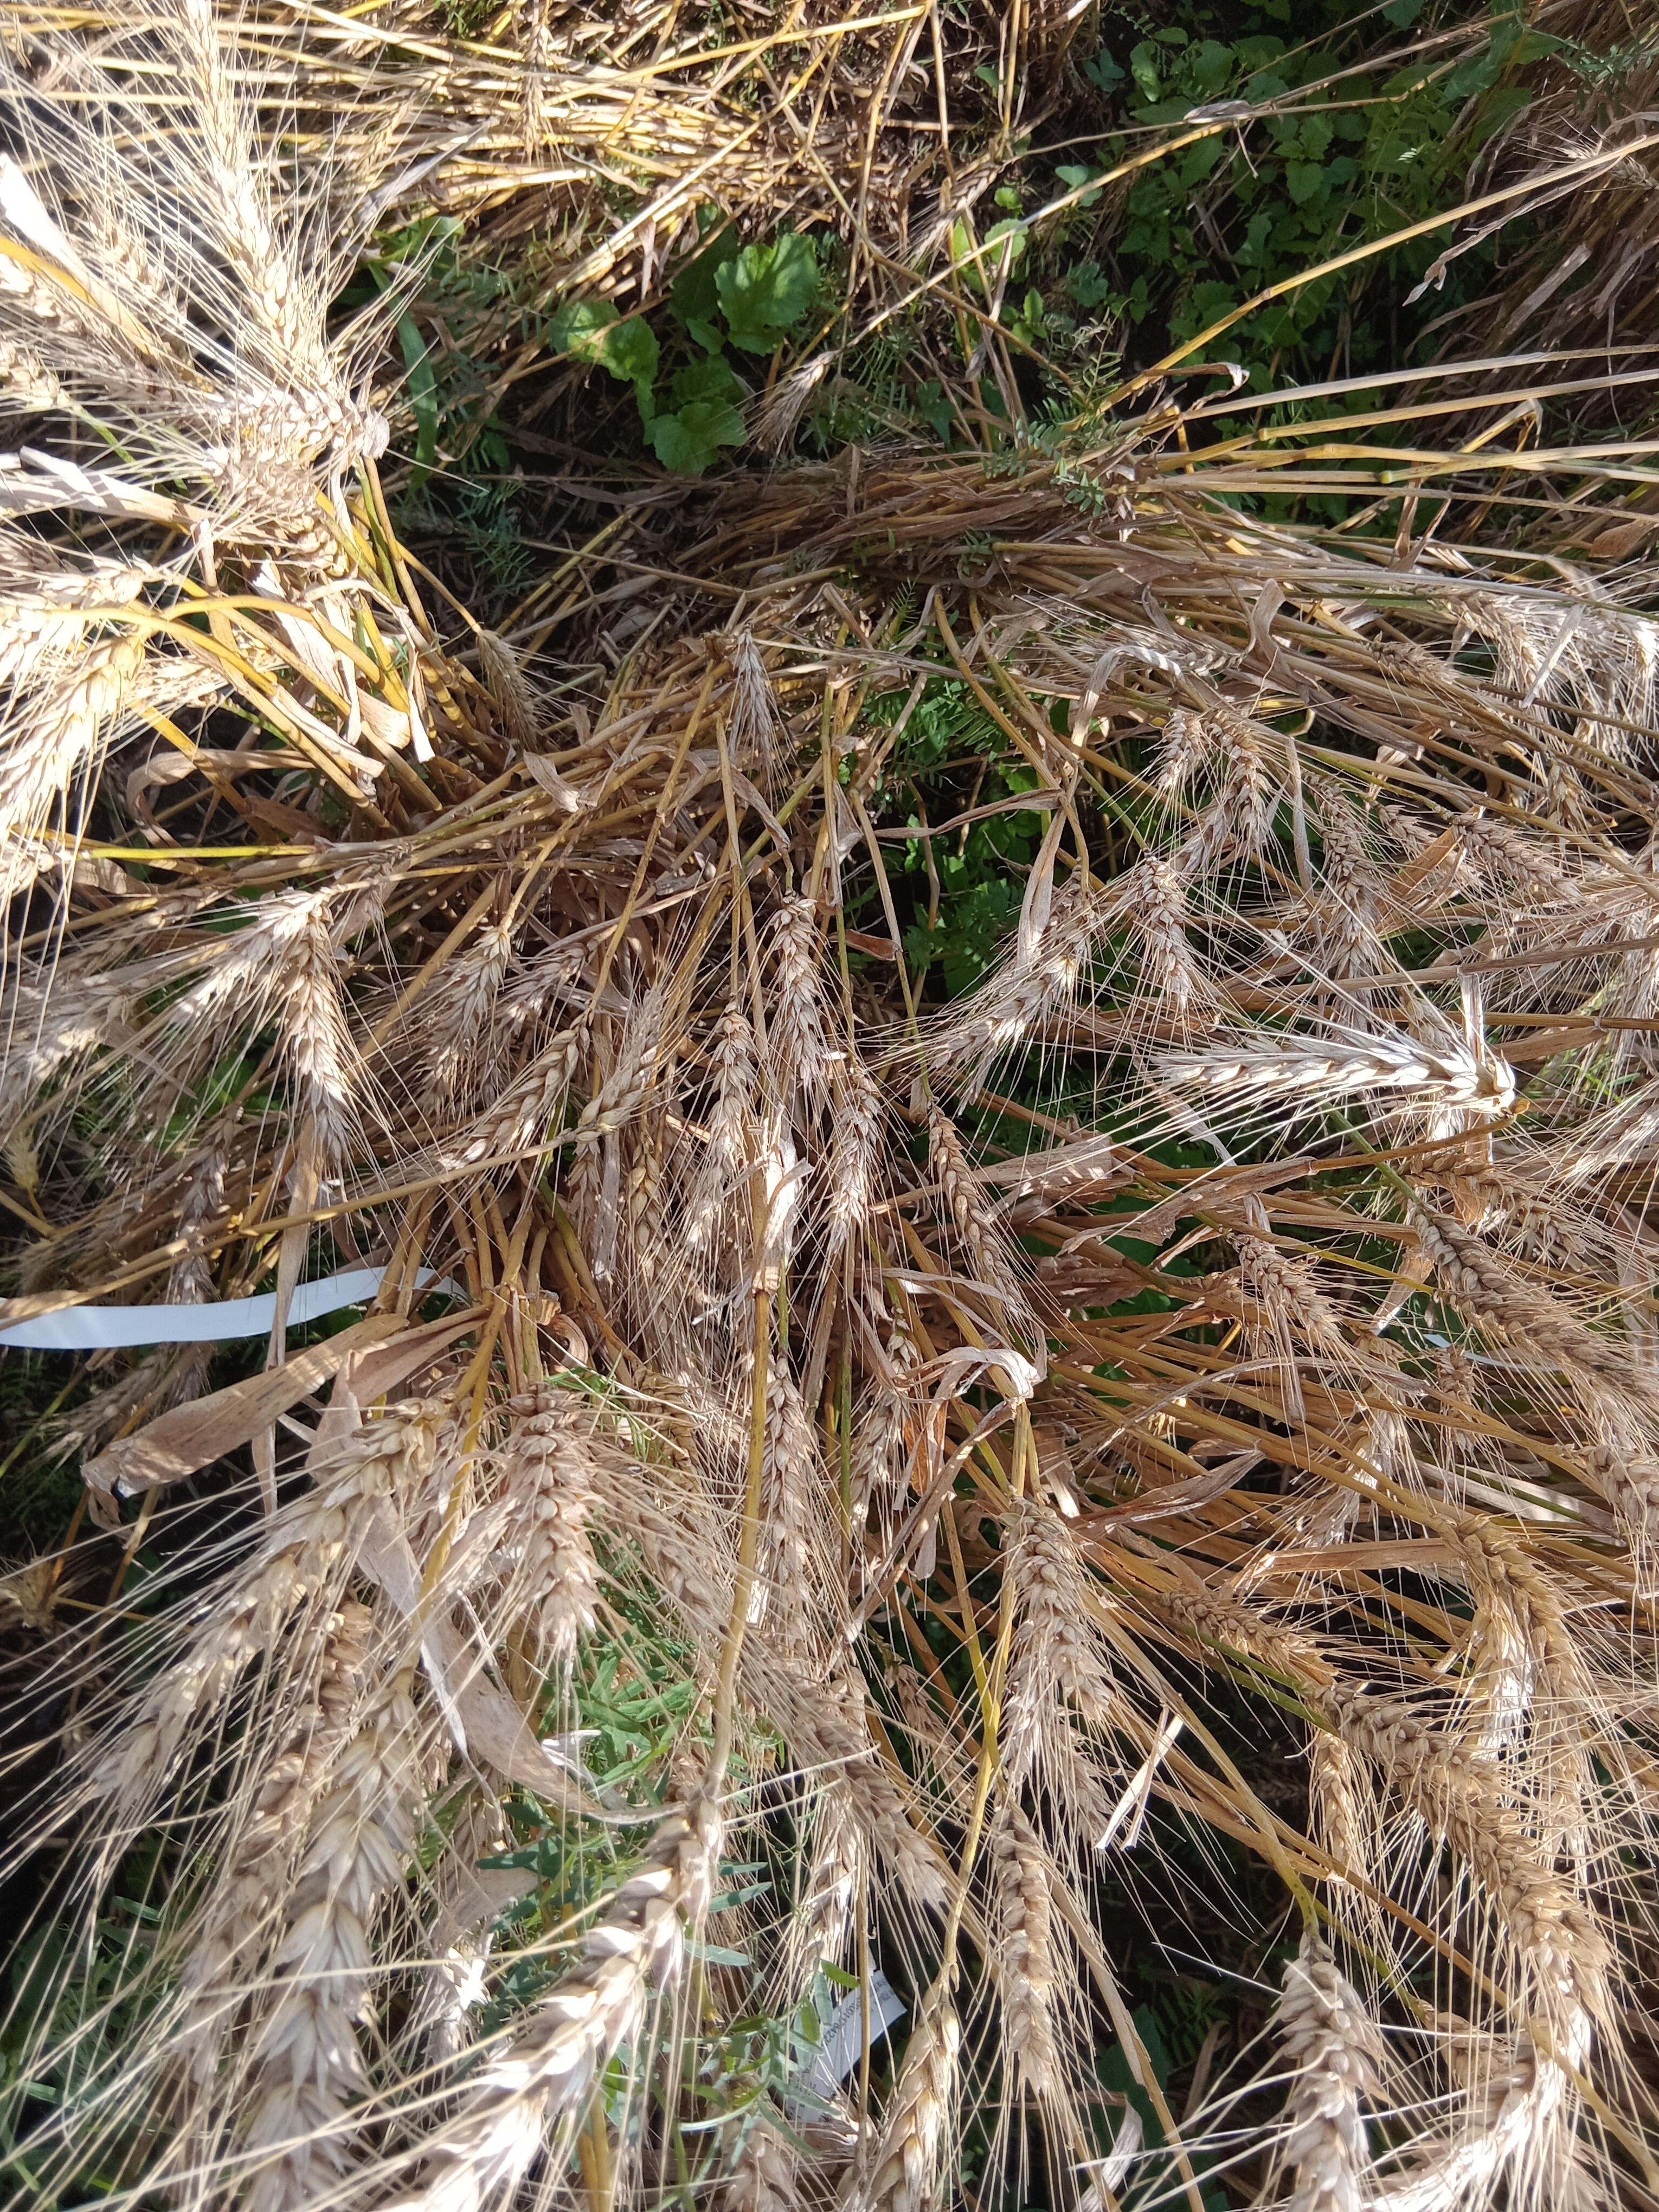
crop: wheat
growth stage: maturity
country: Kenya
